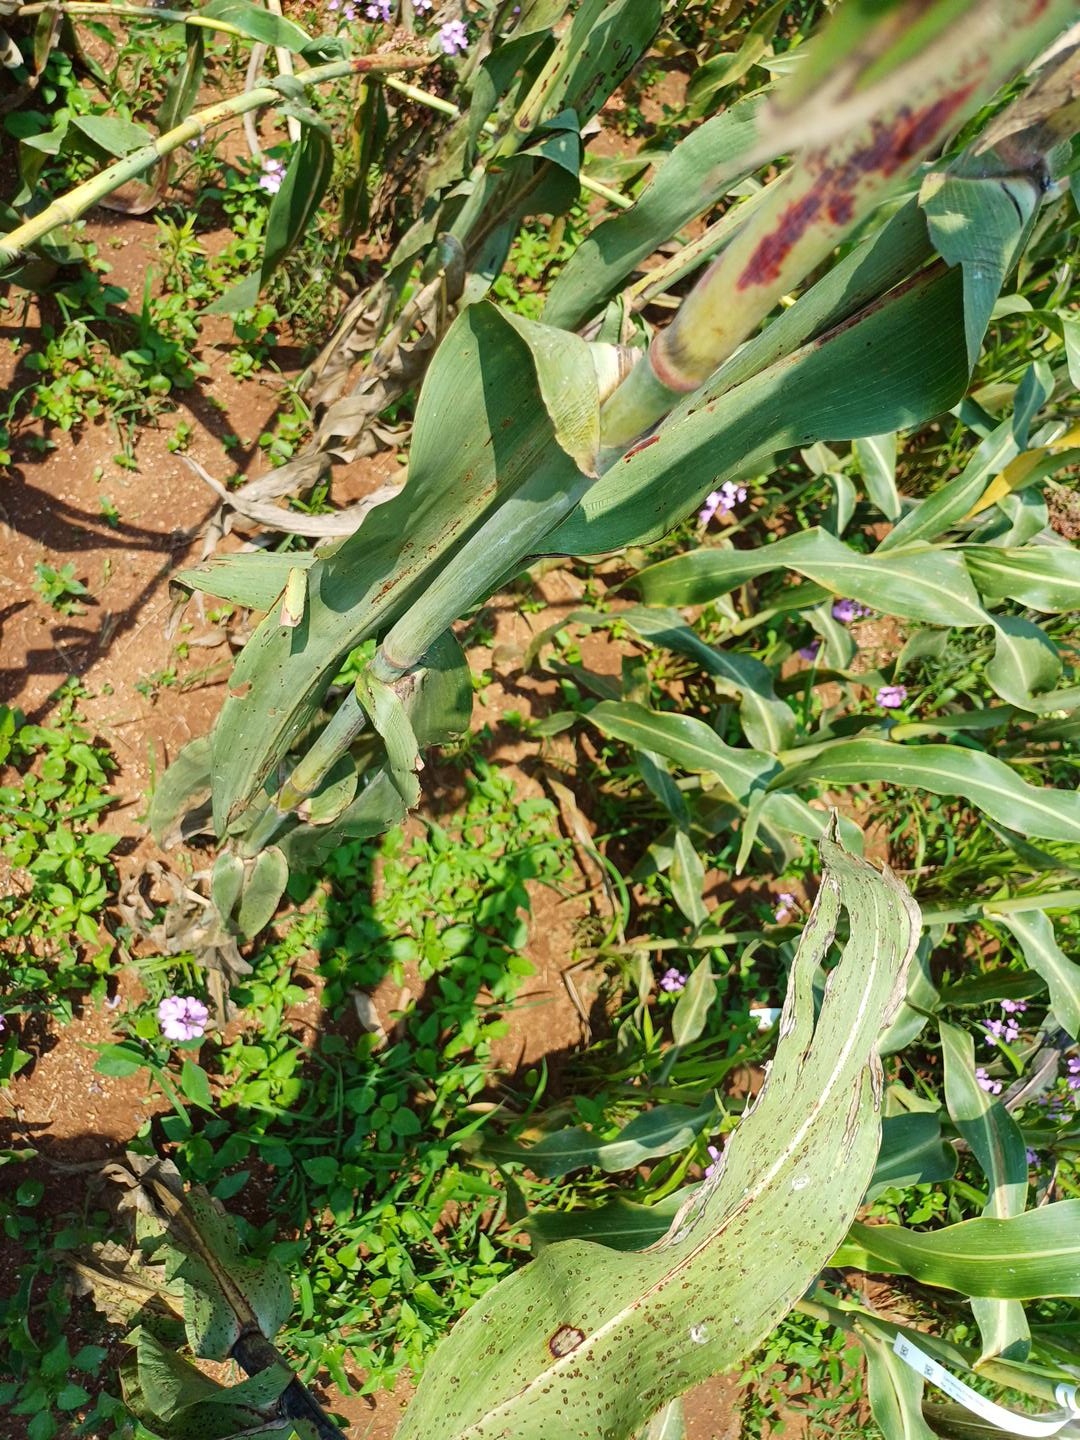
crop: sorghum
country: Kenya
